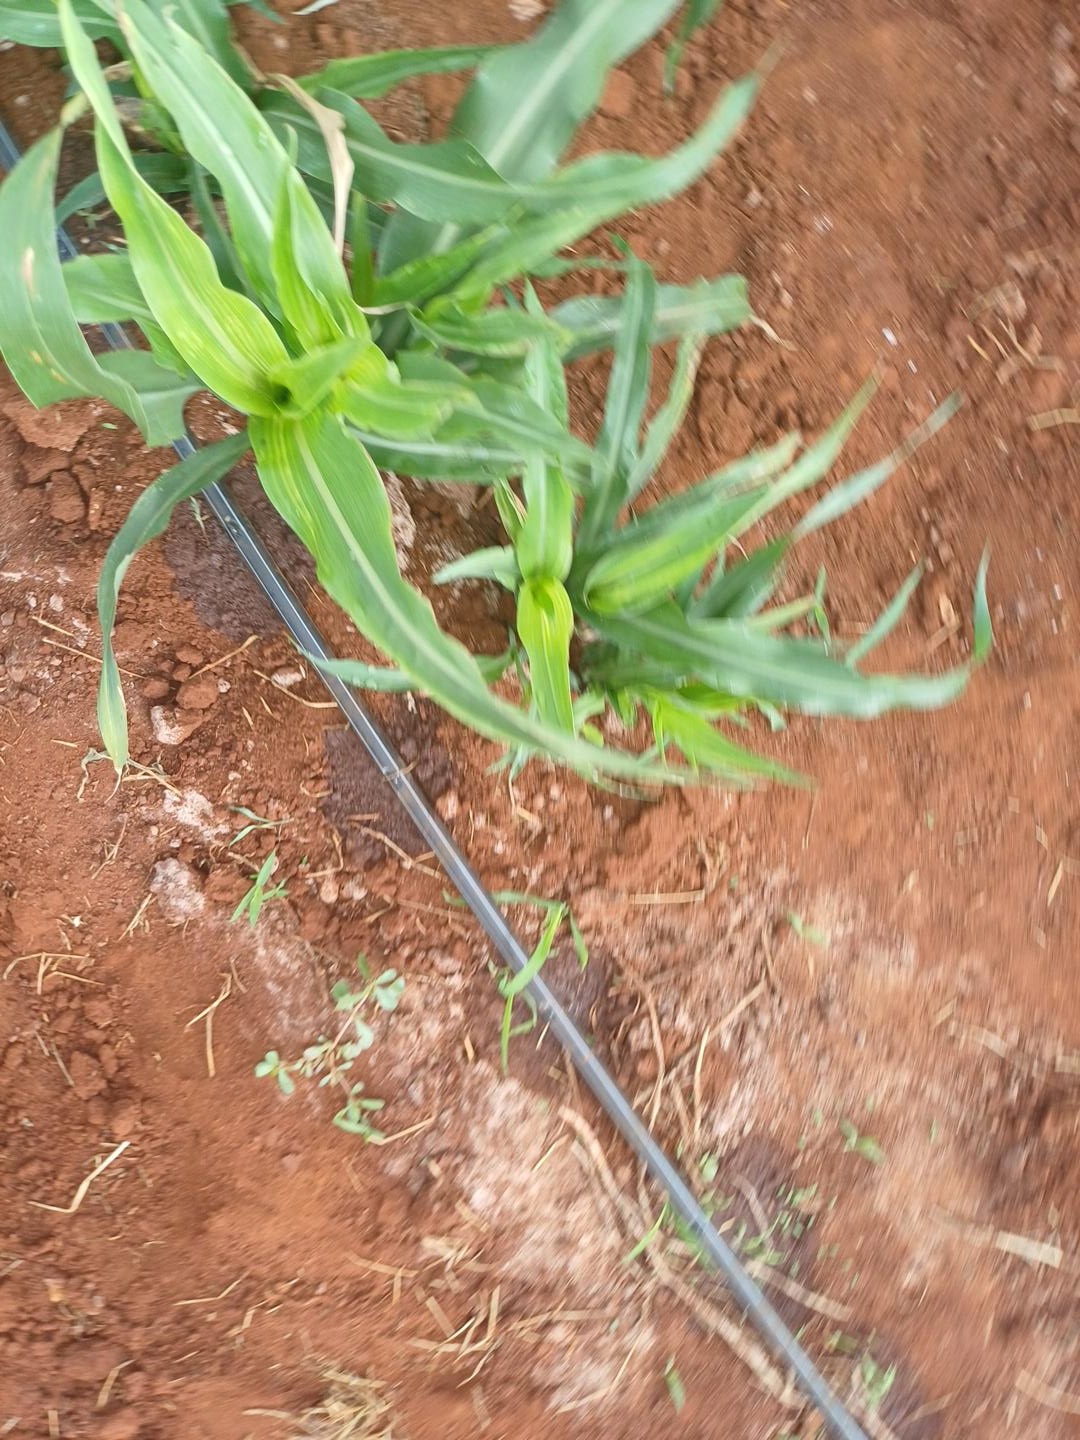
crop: sorghum
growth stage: elongation stem
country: Kenya
